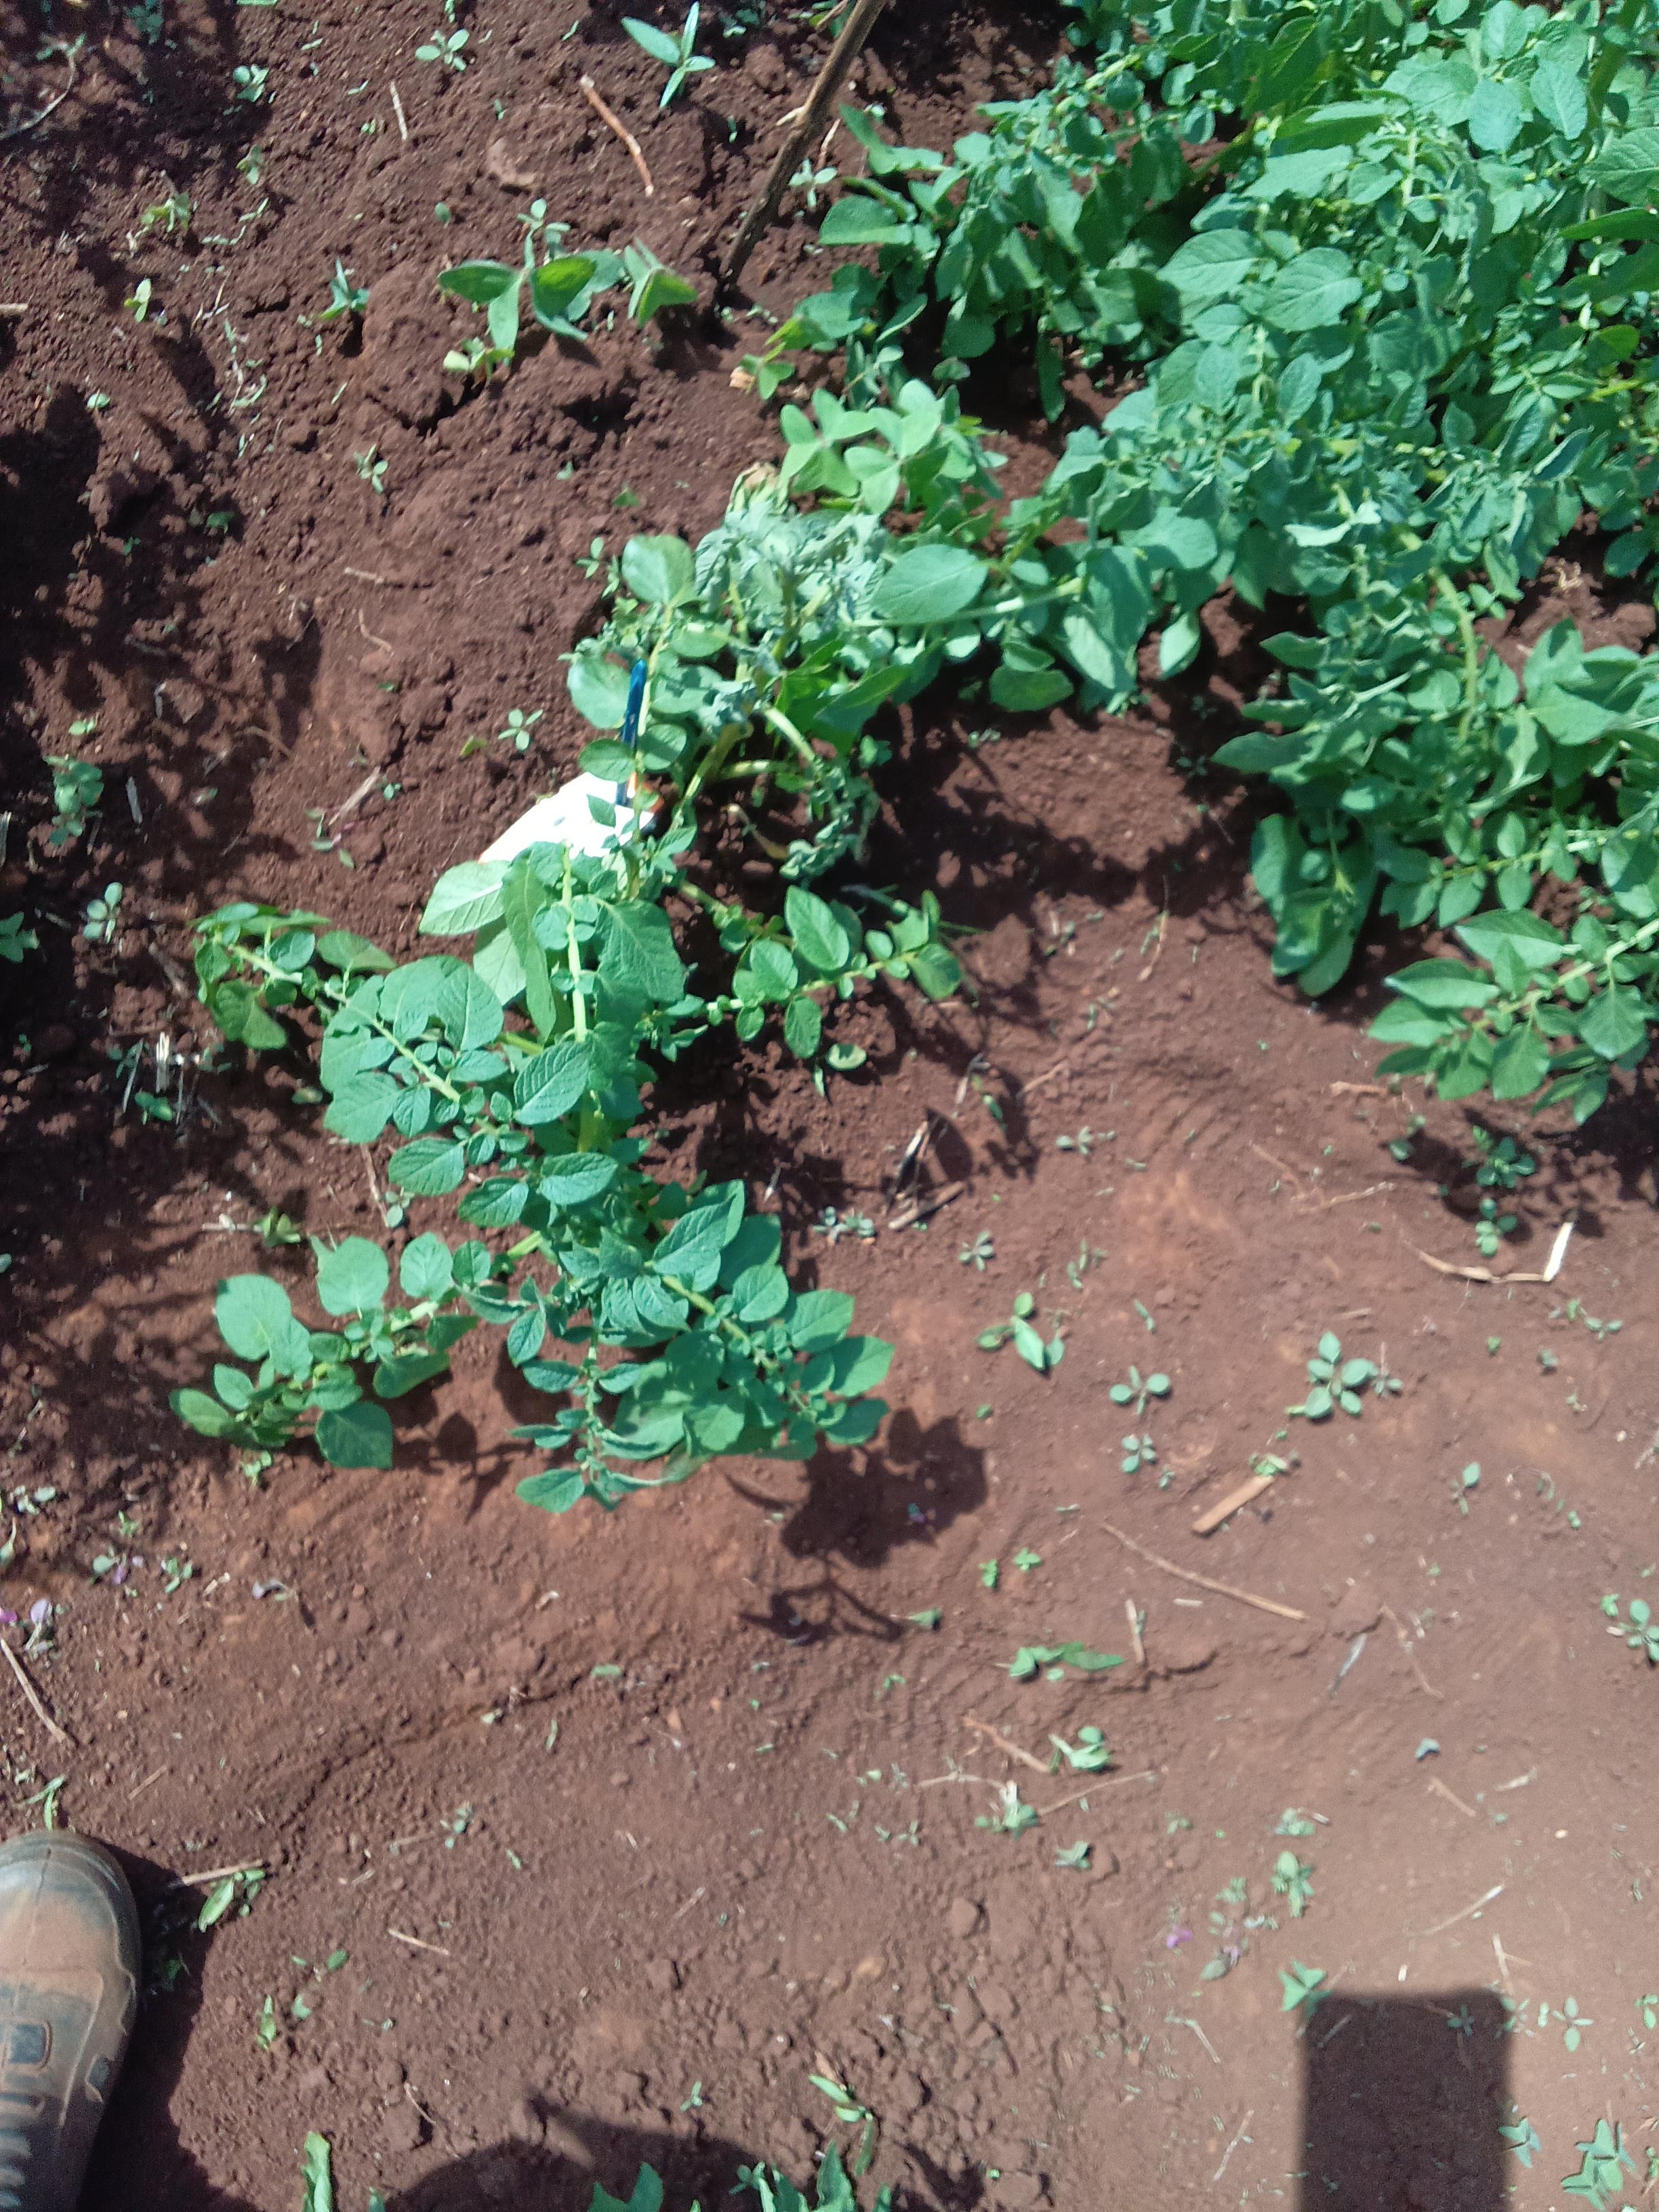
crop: potato
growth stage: vegetative
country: Kenya
